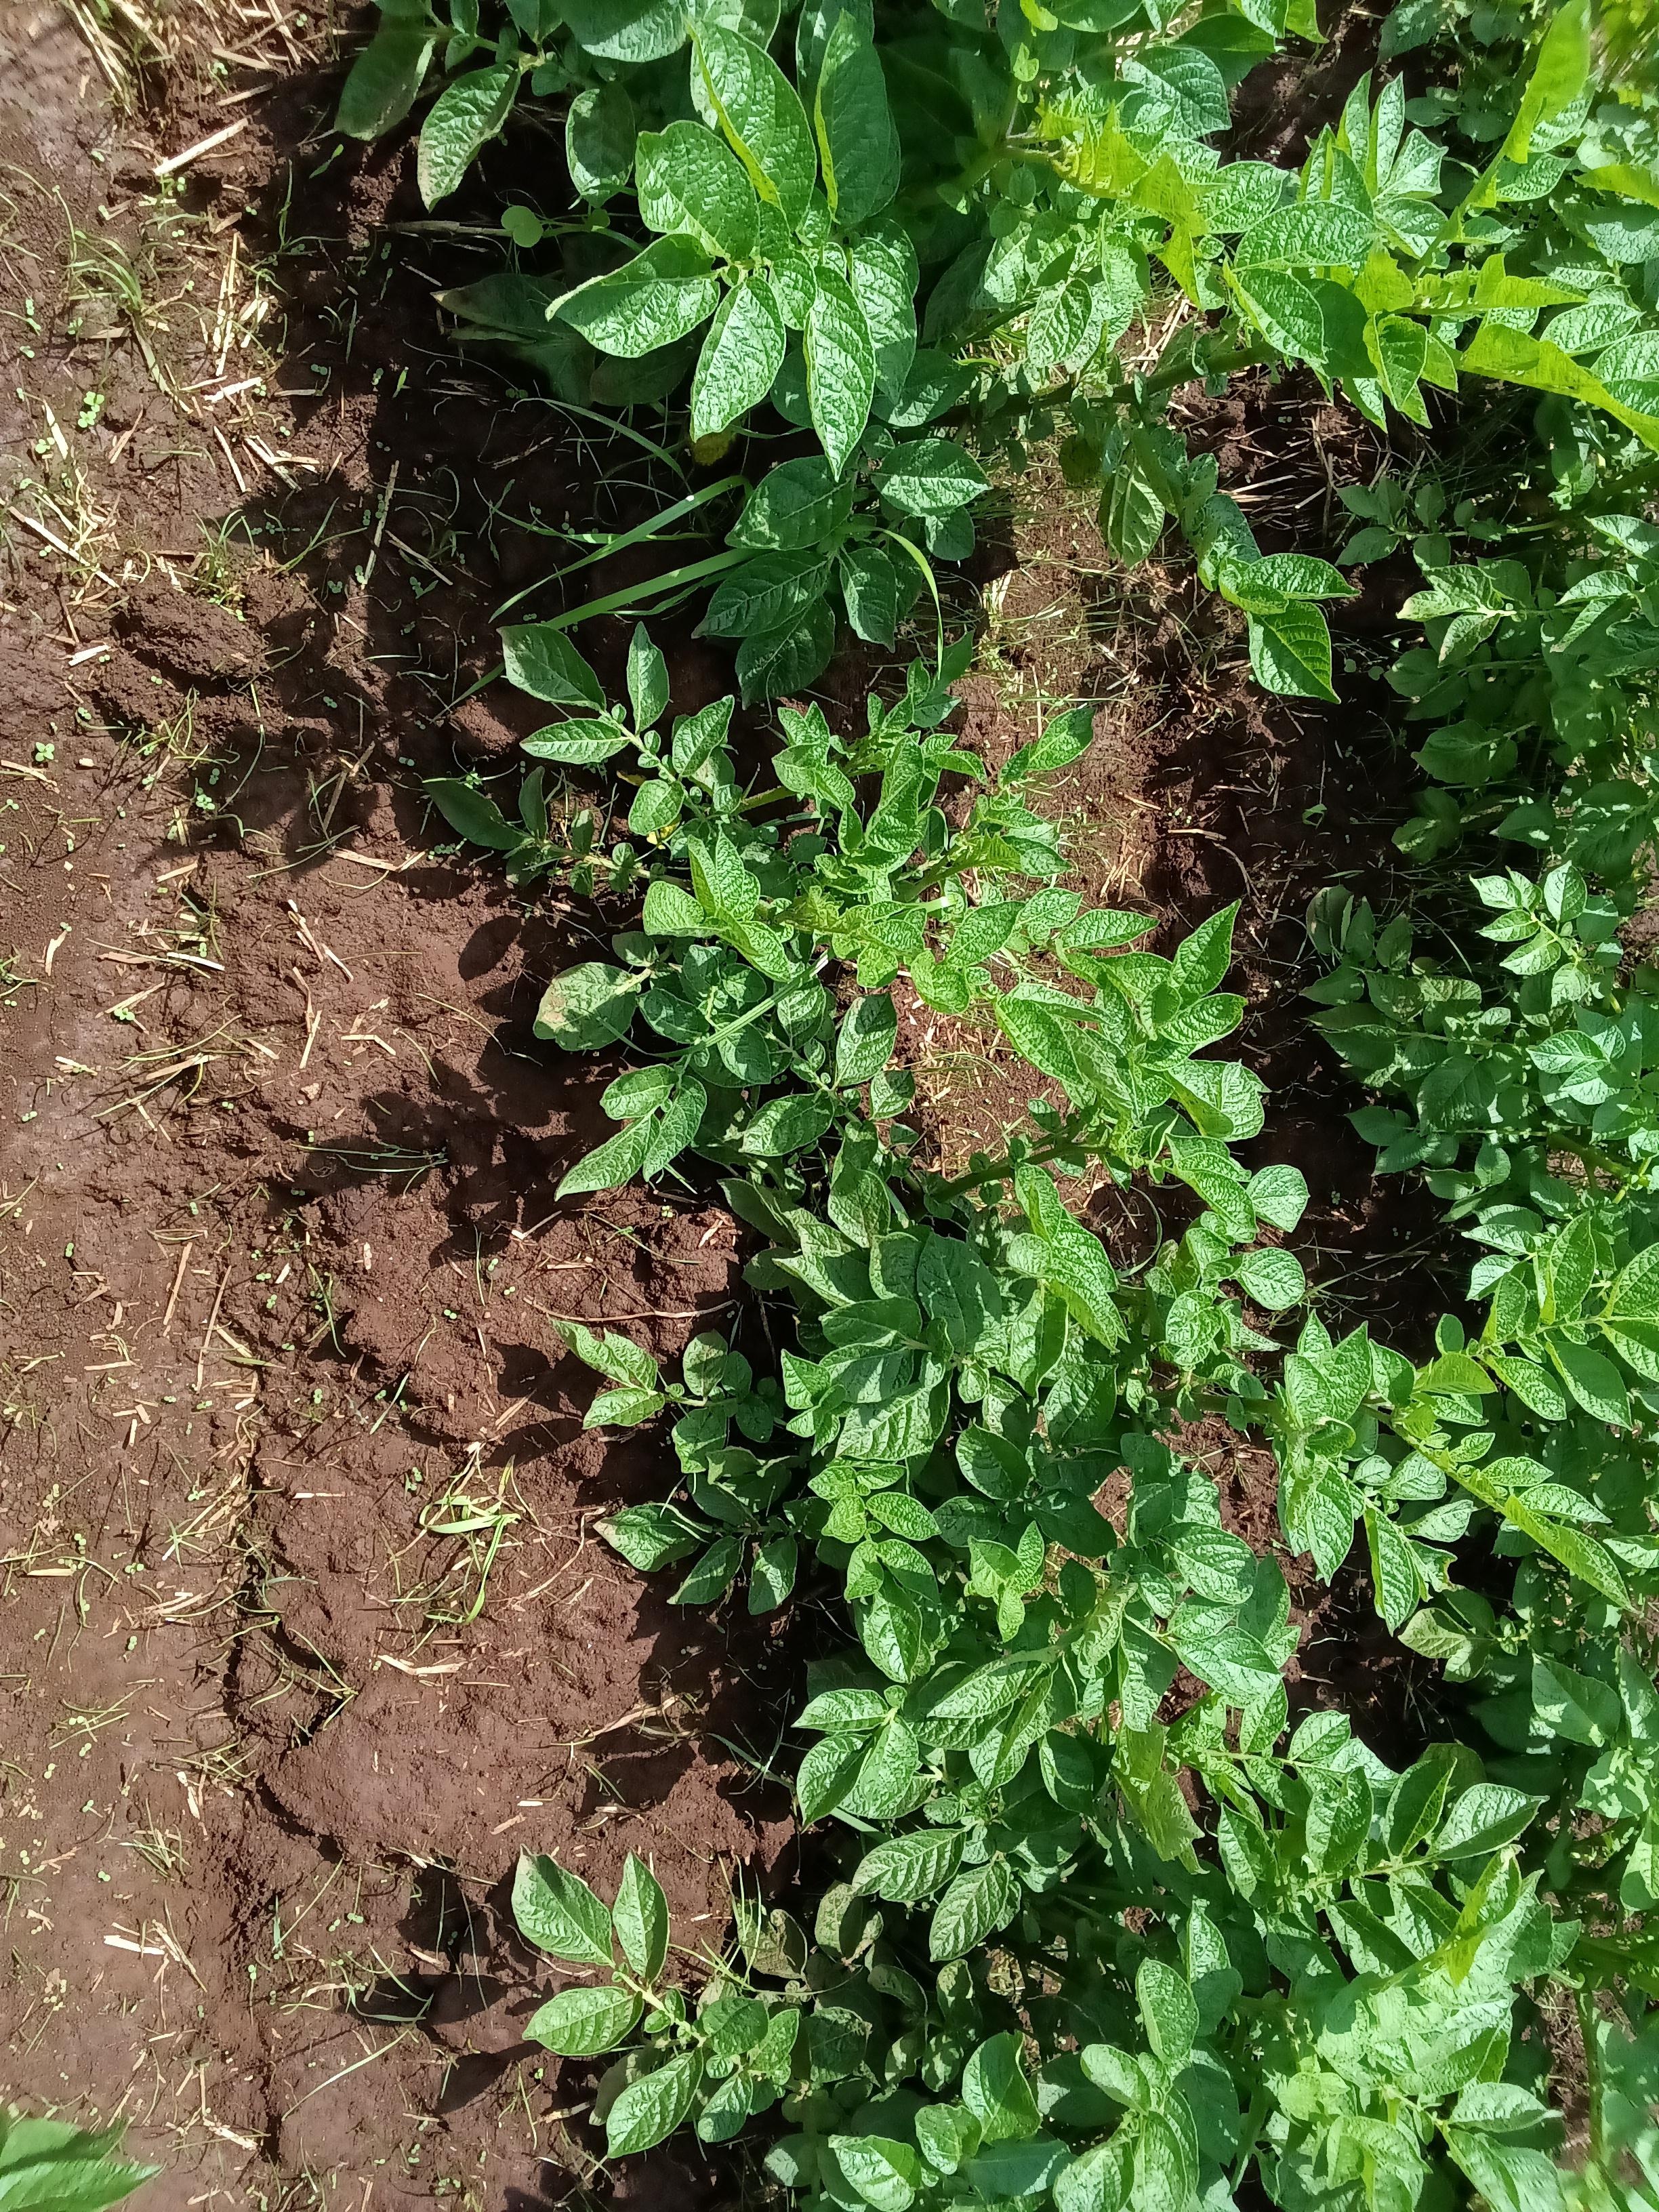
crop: potato
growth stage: vegetative
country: Kenya
